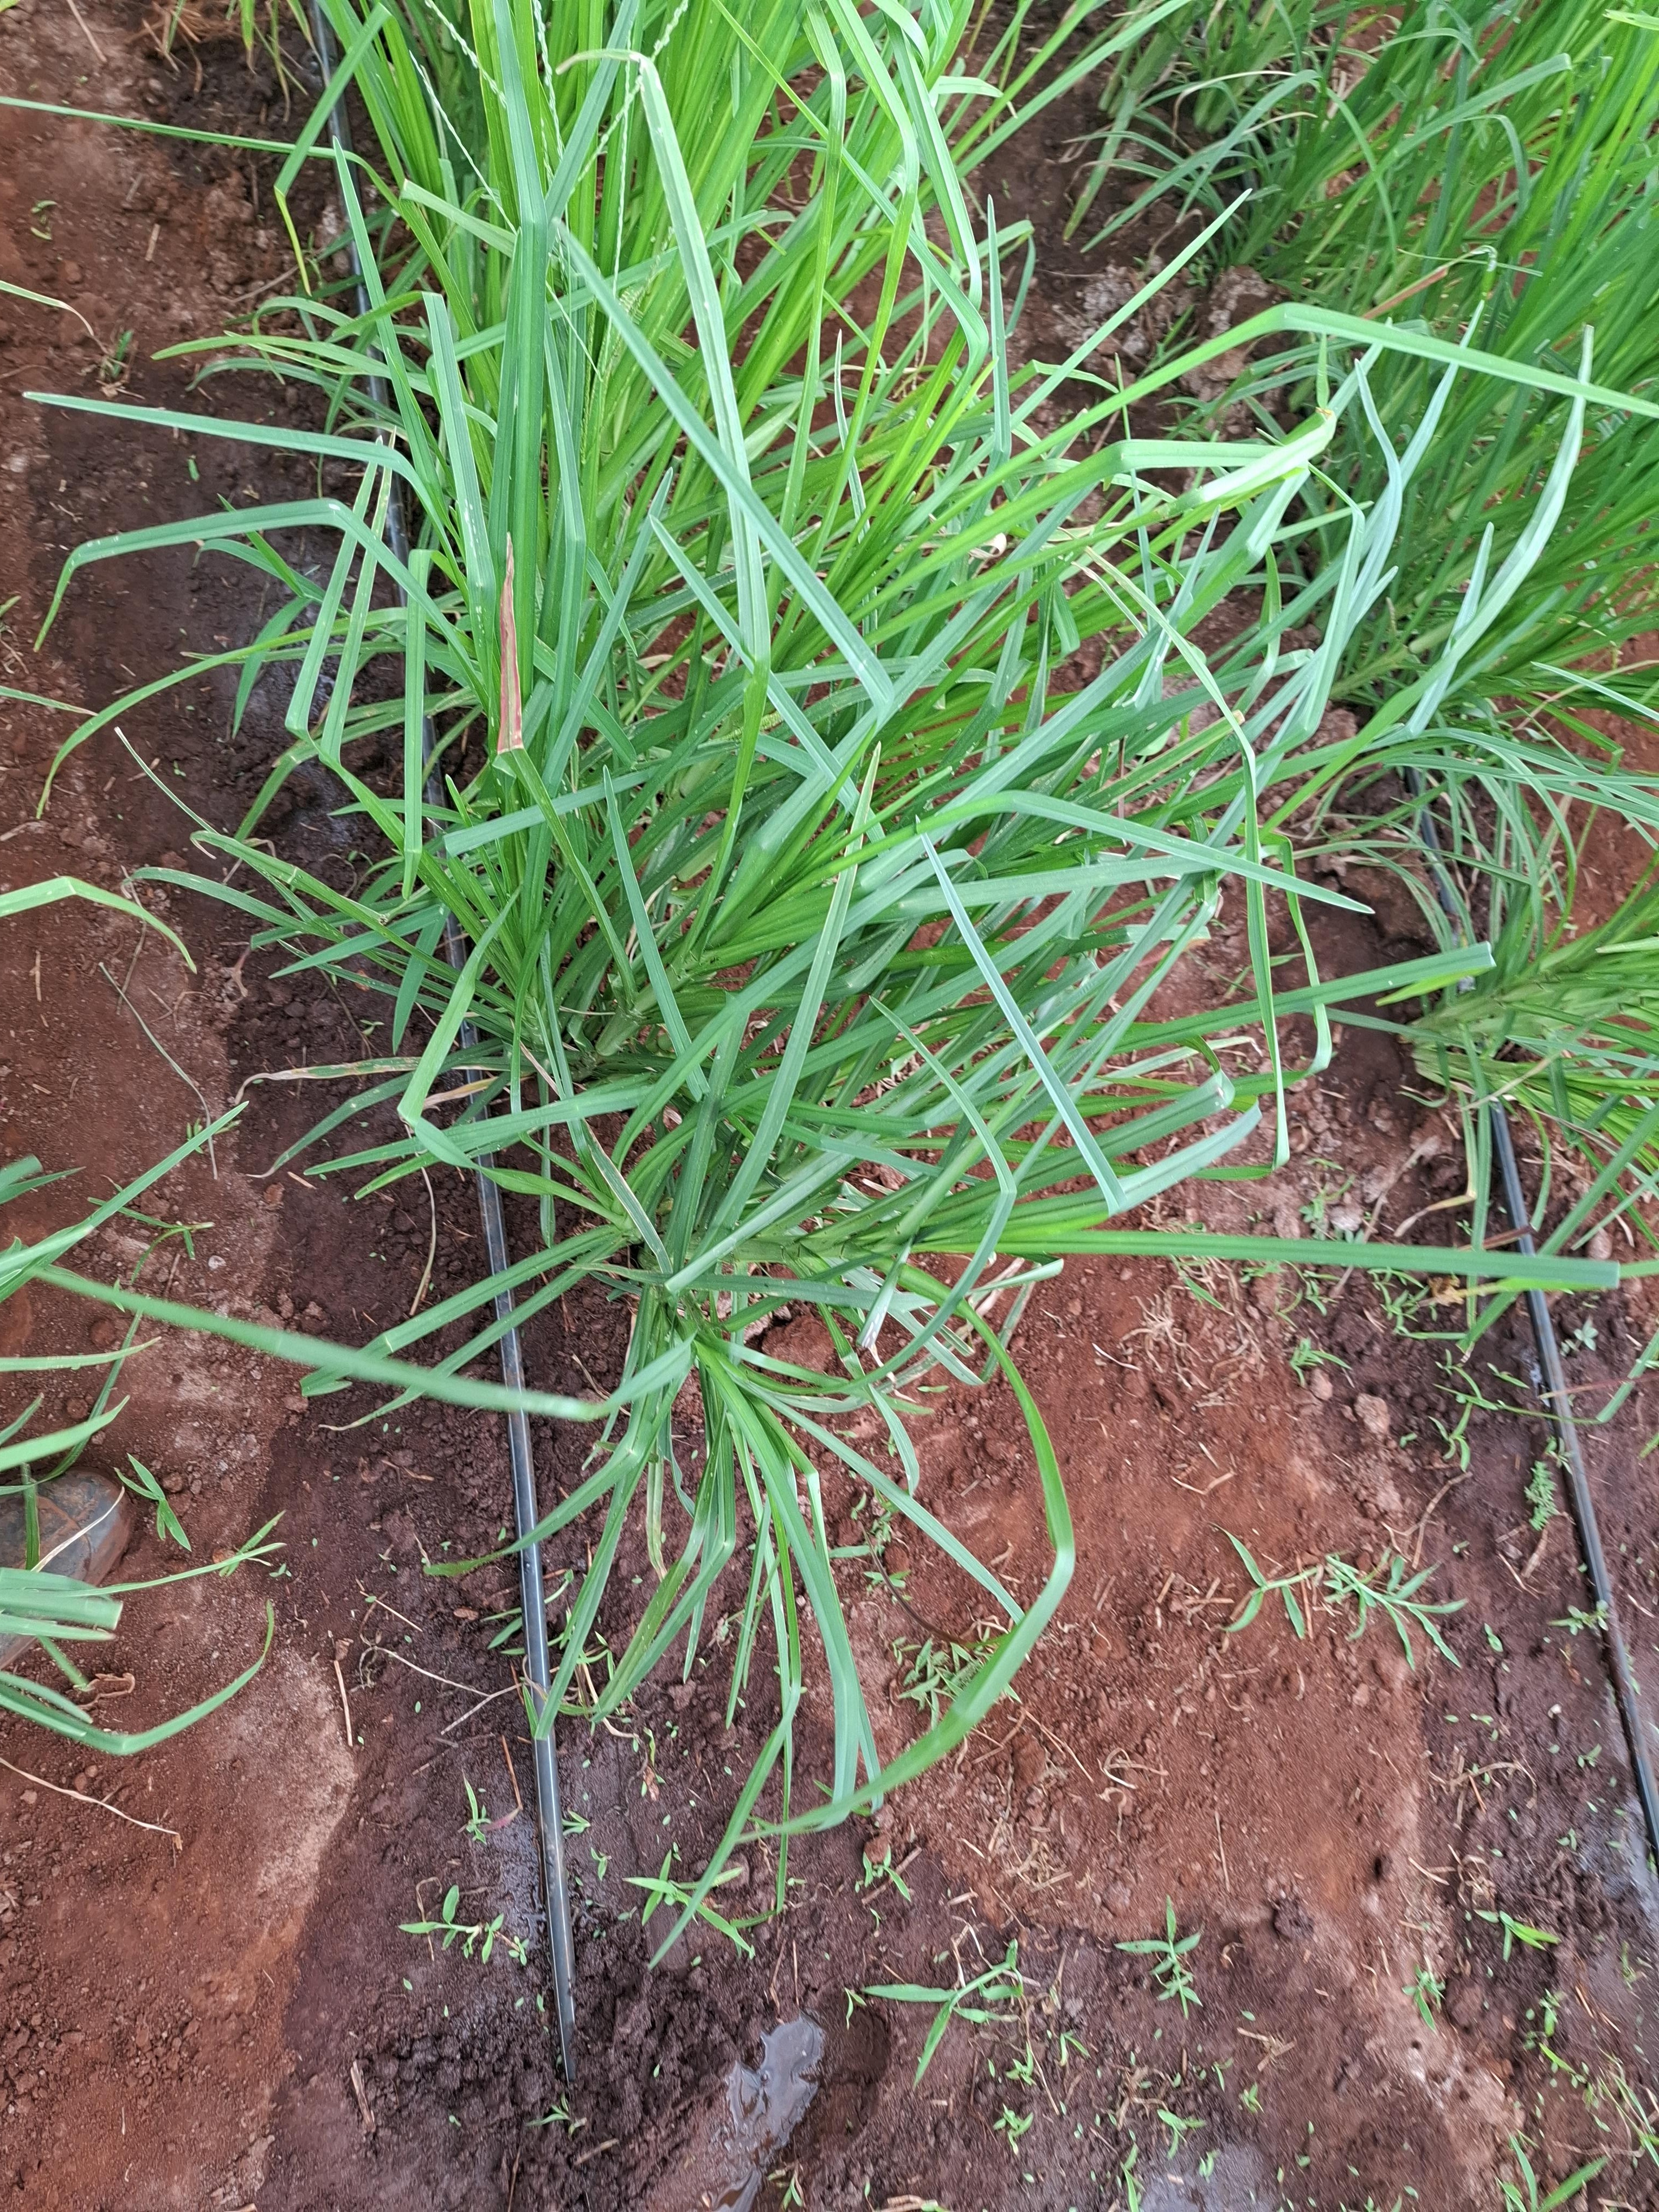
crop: finger millet
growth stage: vegetative
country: Kenya
